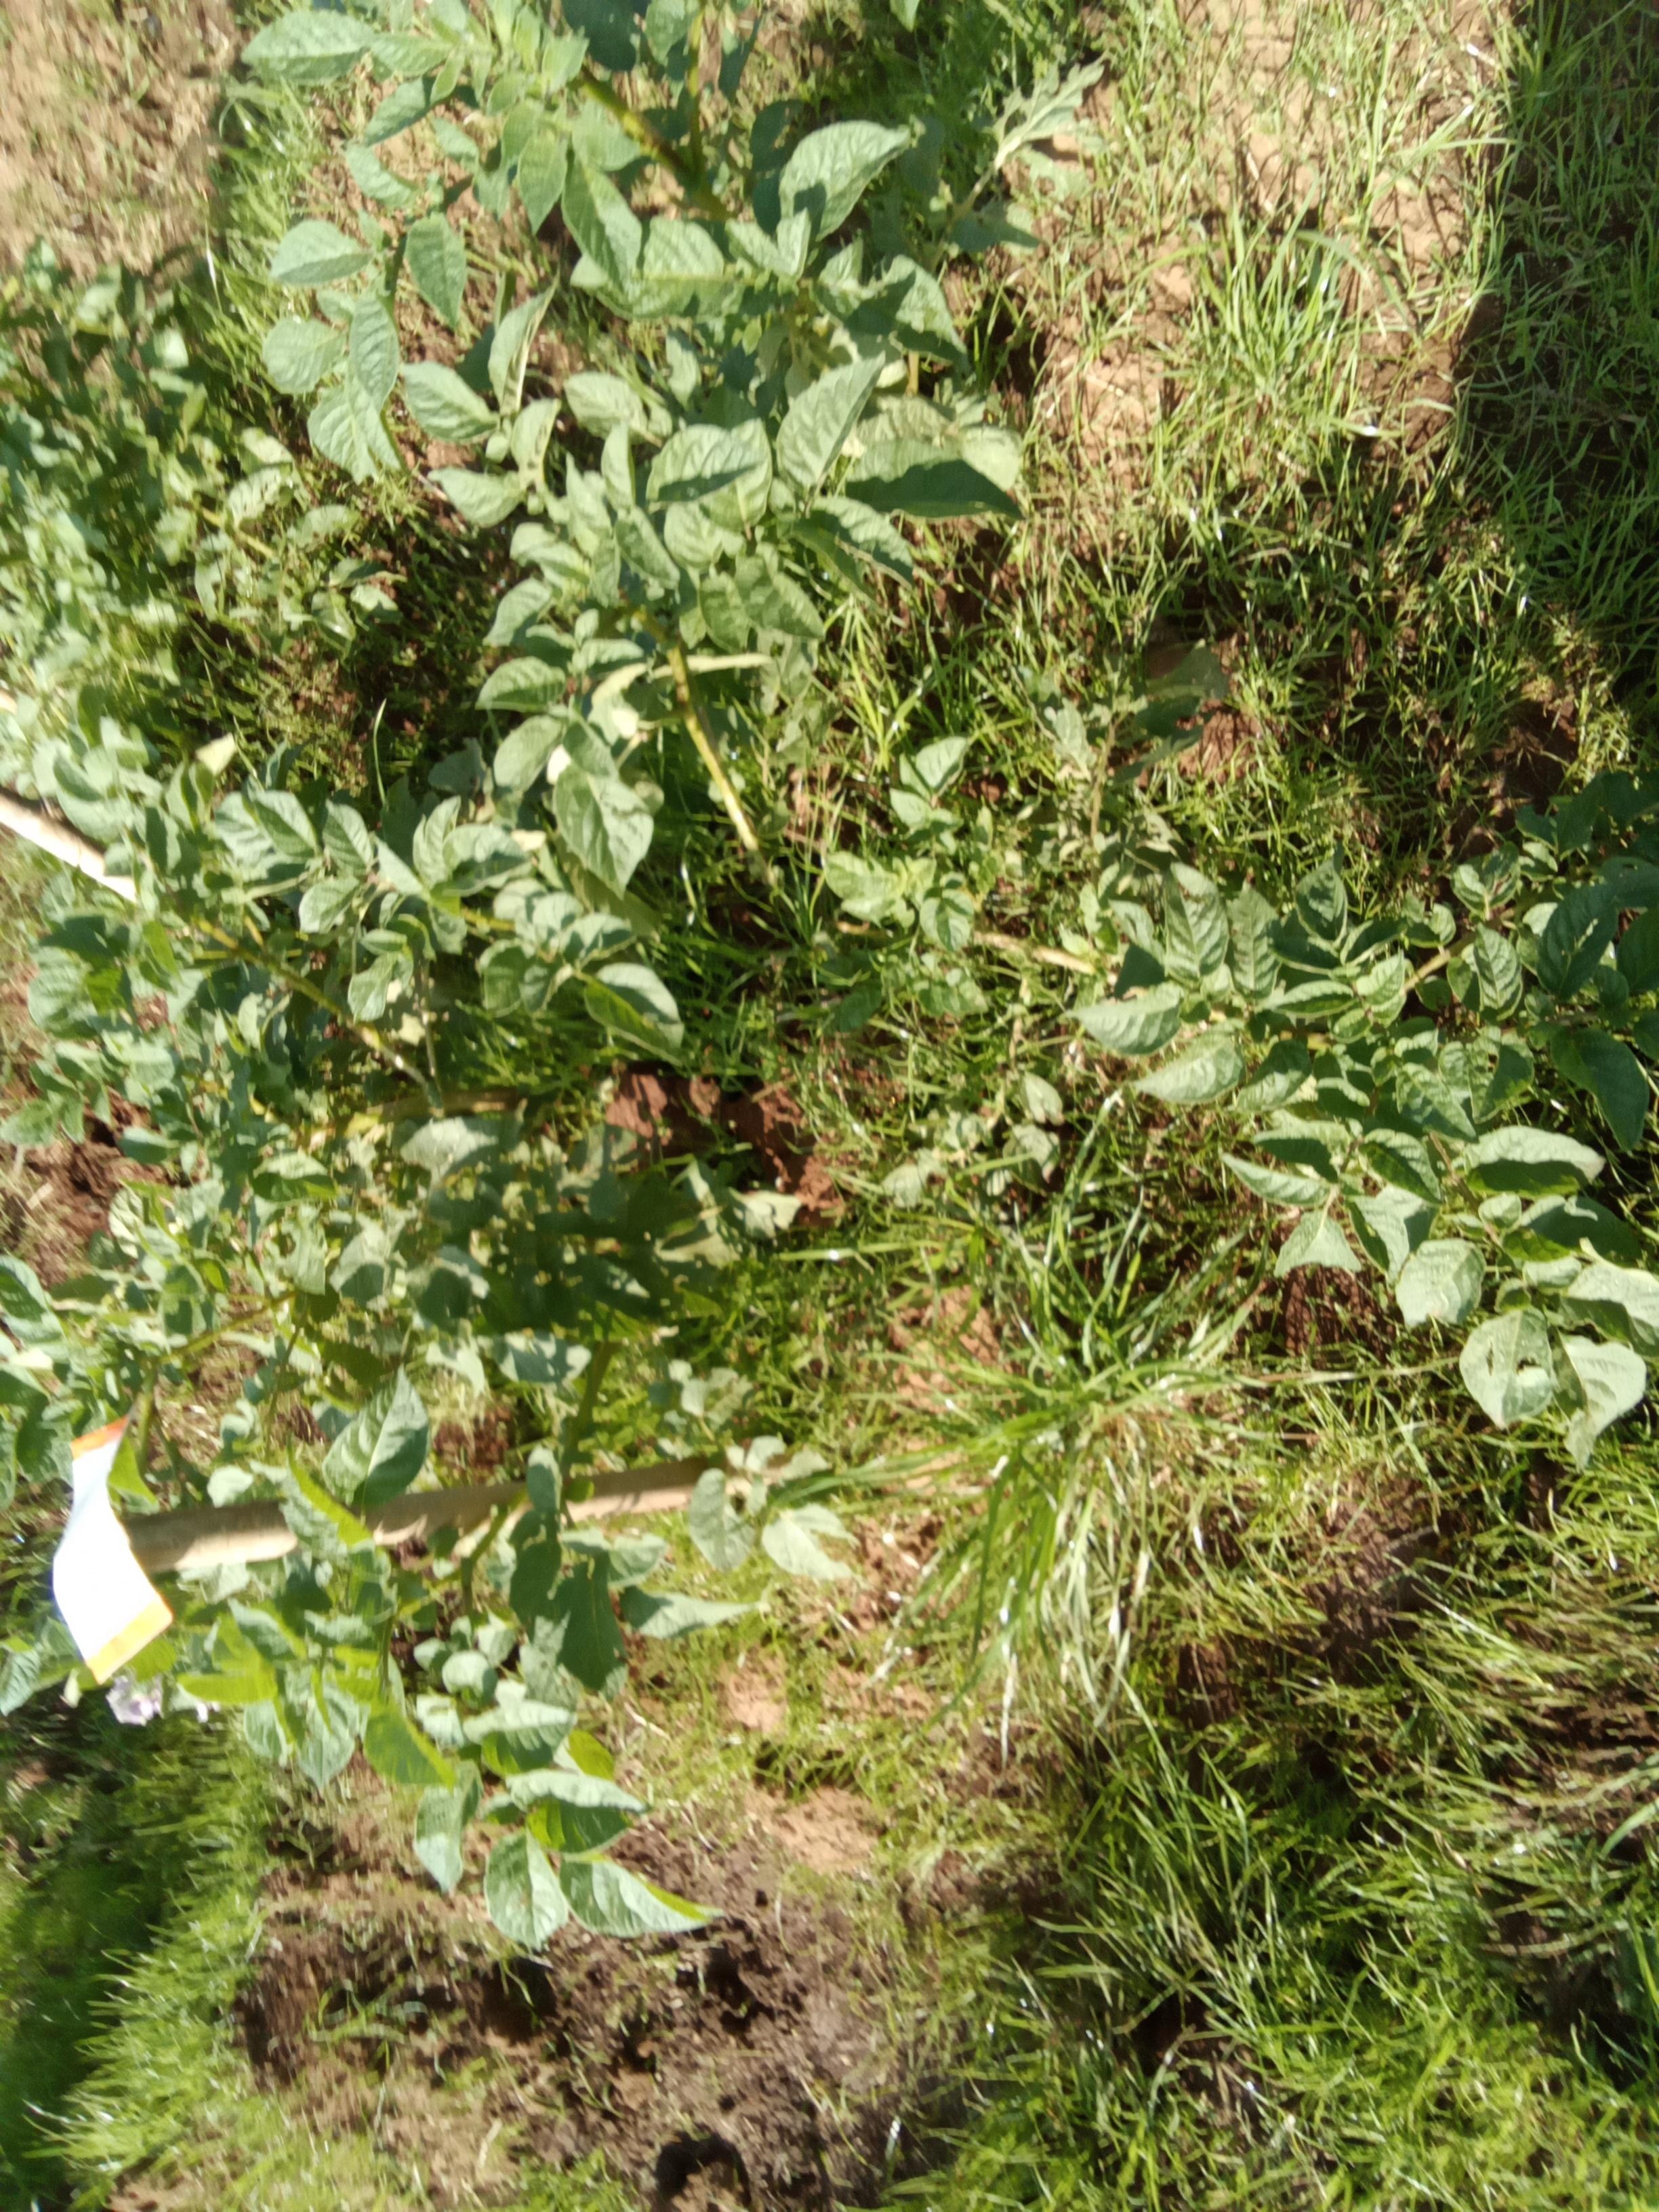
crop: potato
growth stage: vegetative
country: Kenya
